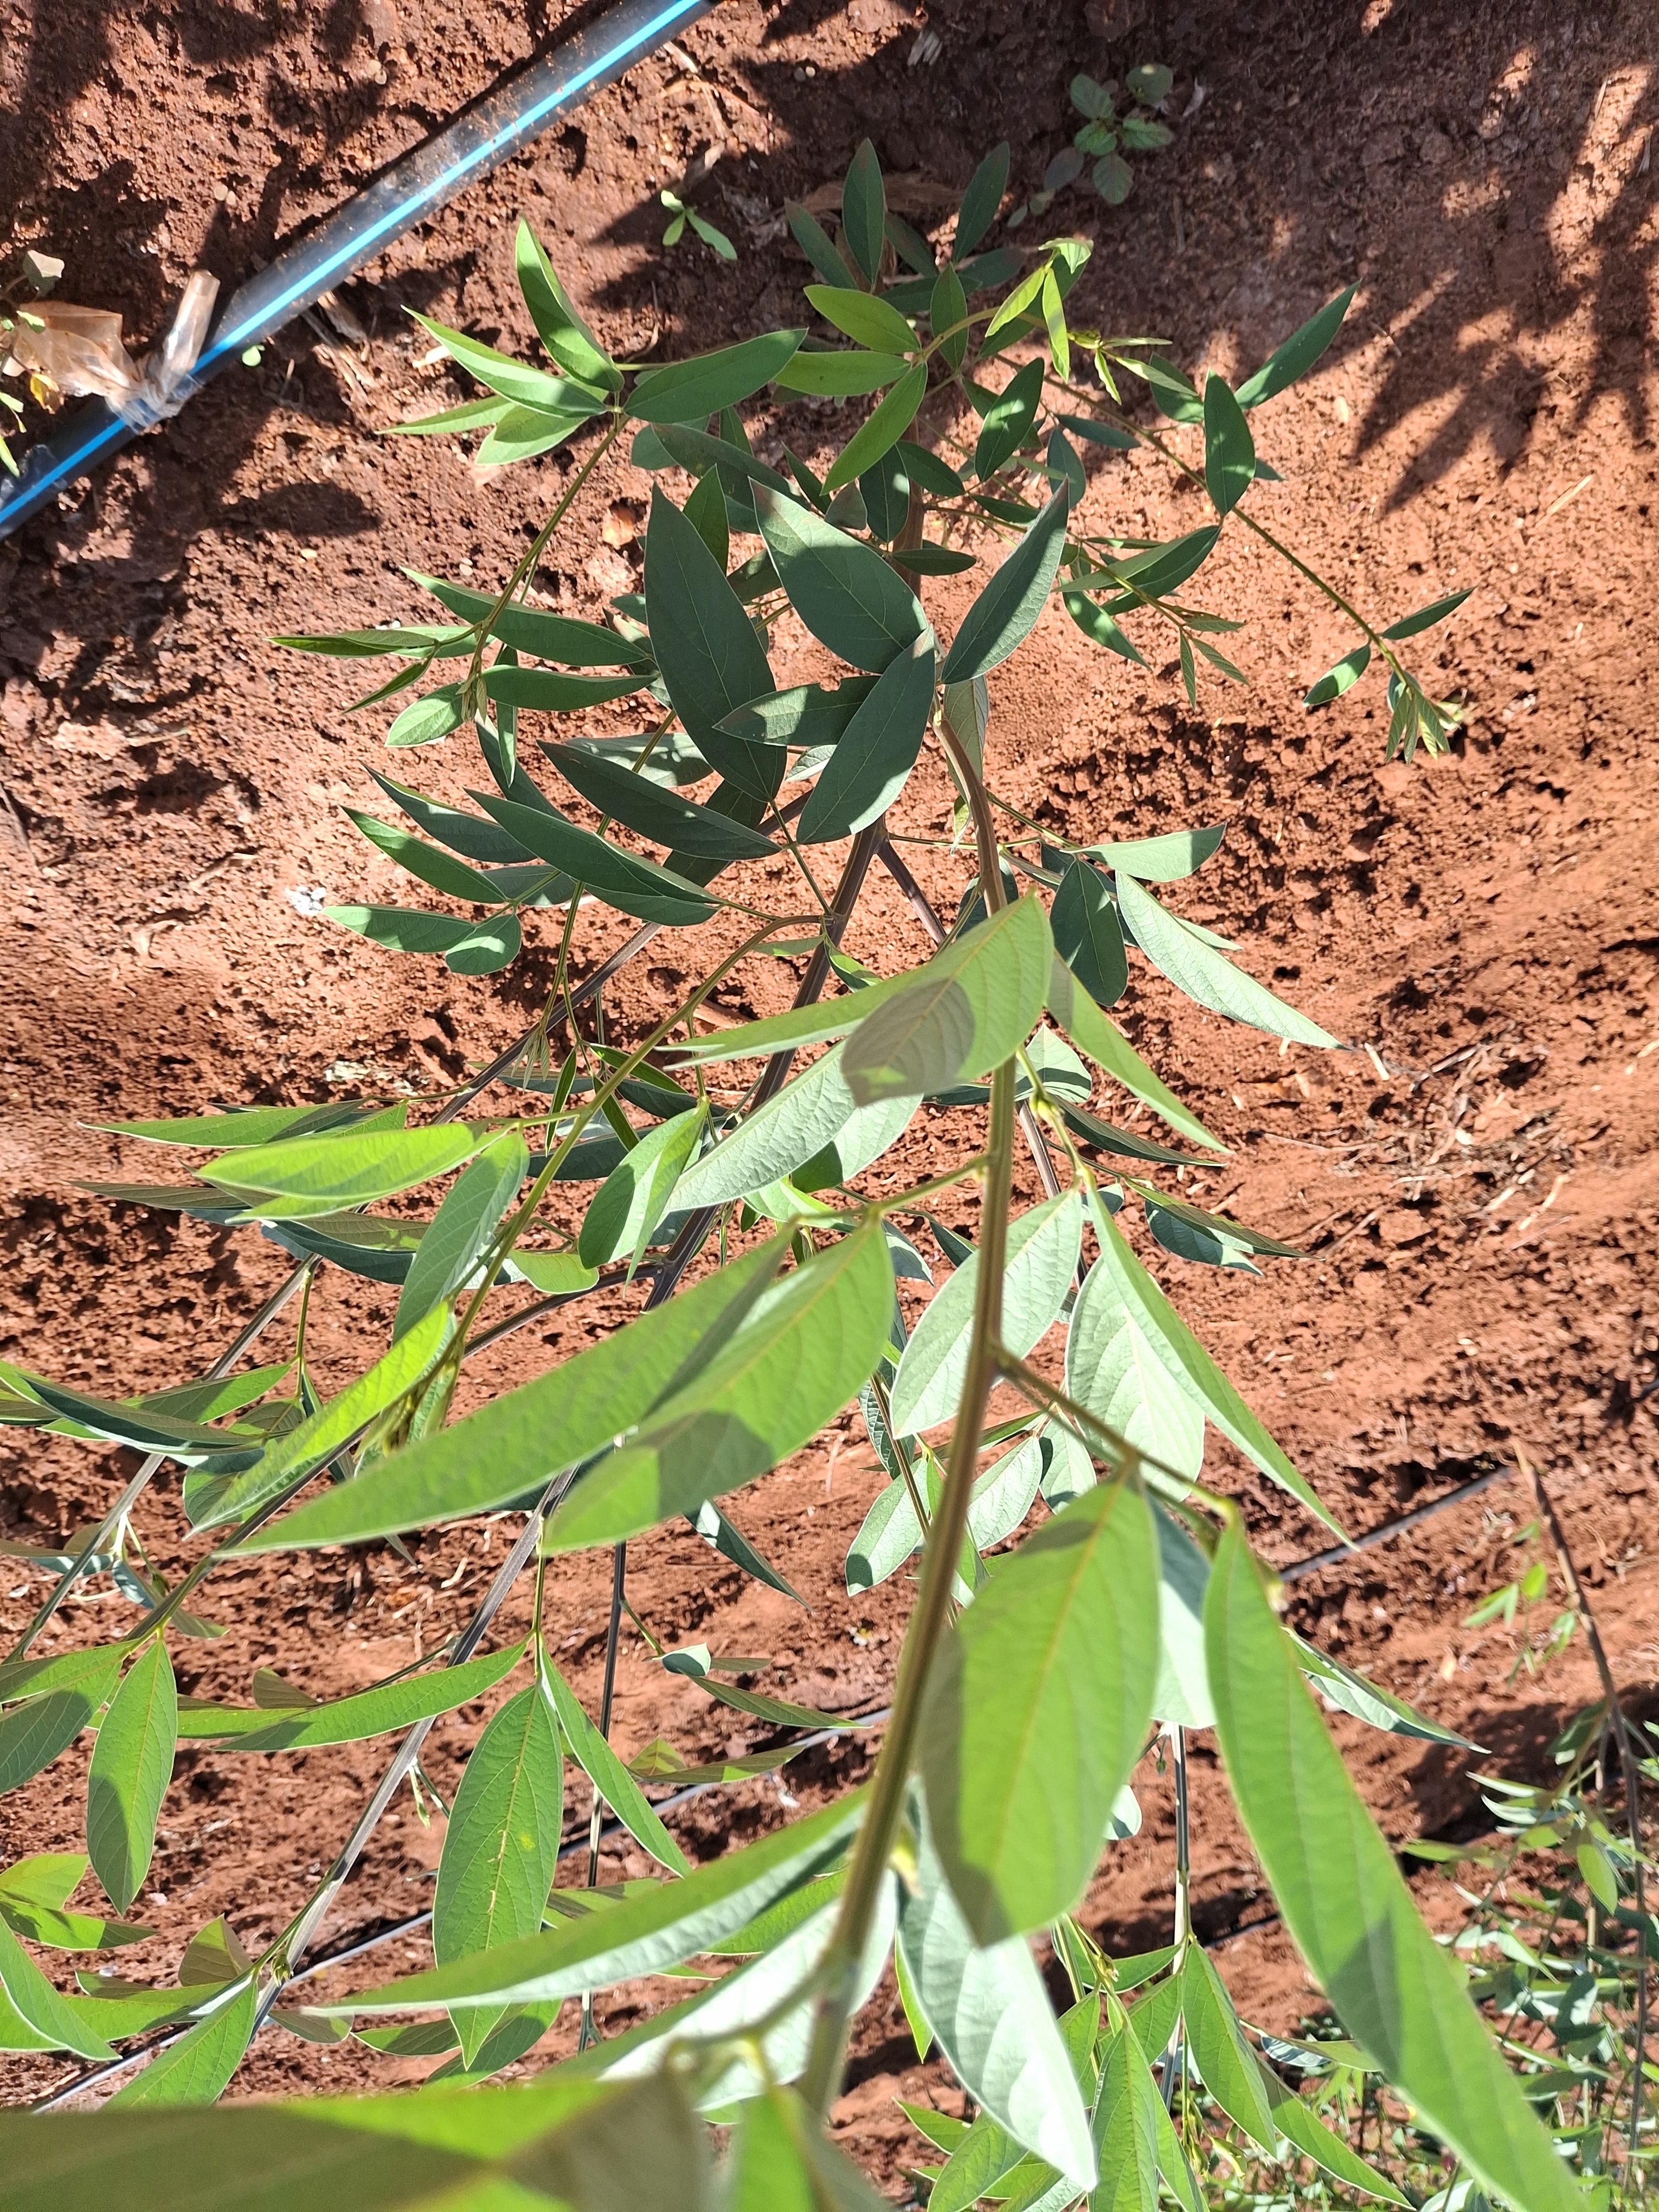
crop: pigeonpea
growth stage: flowering
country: Kenya
